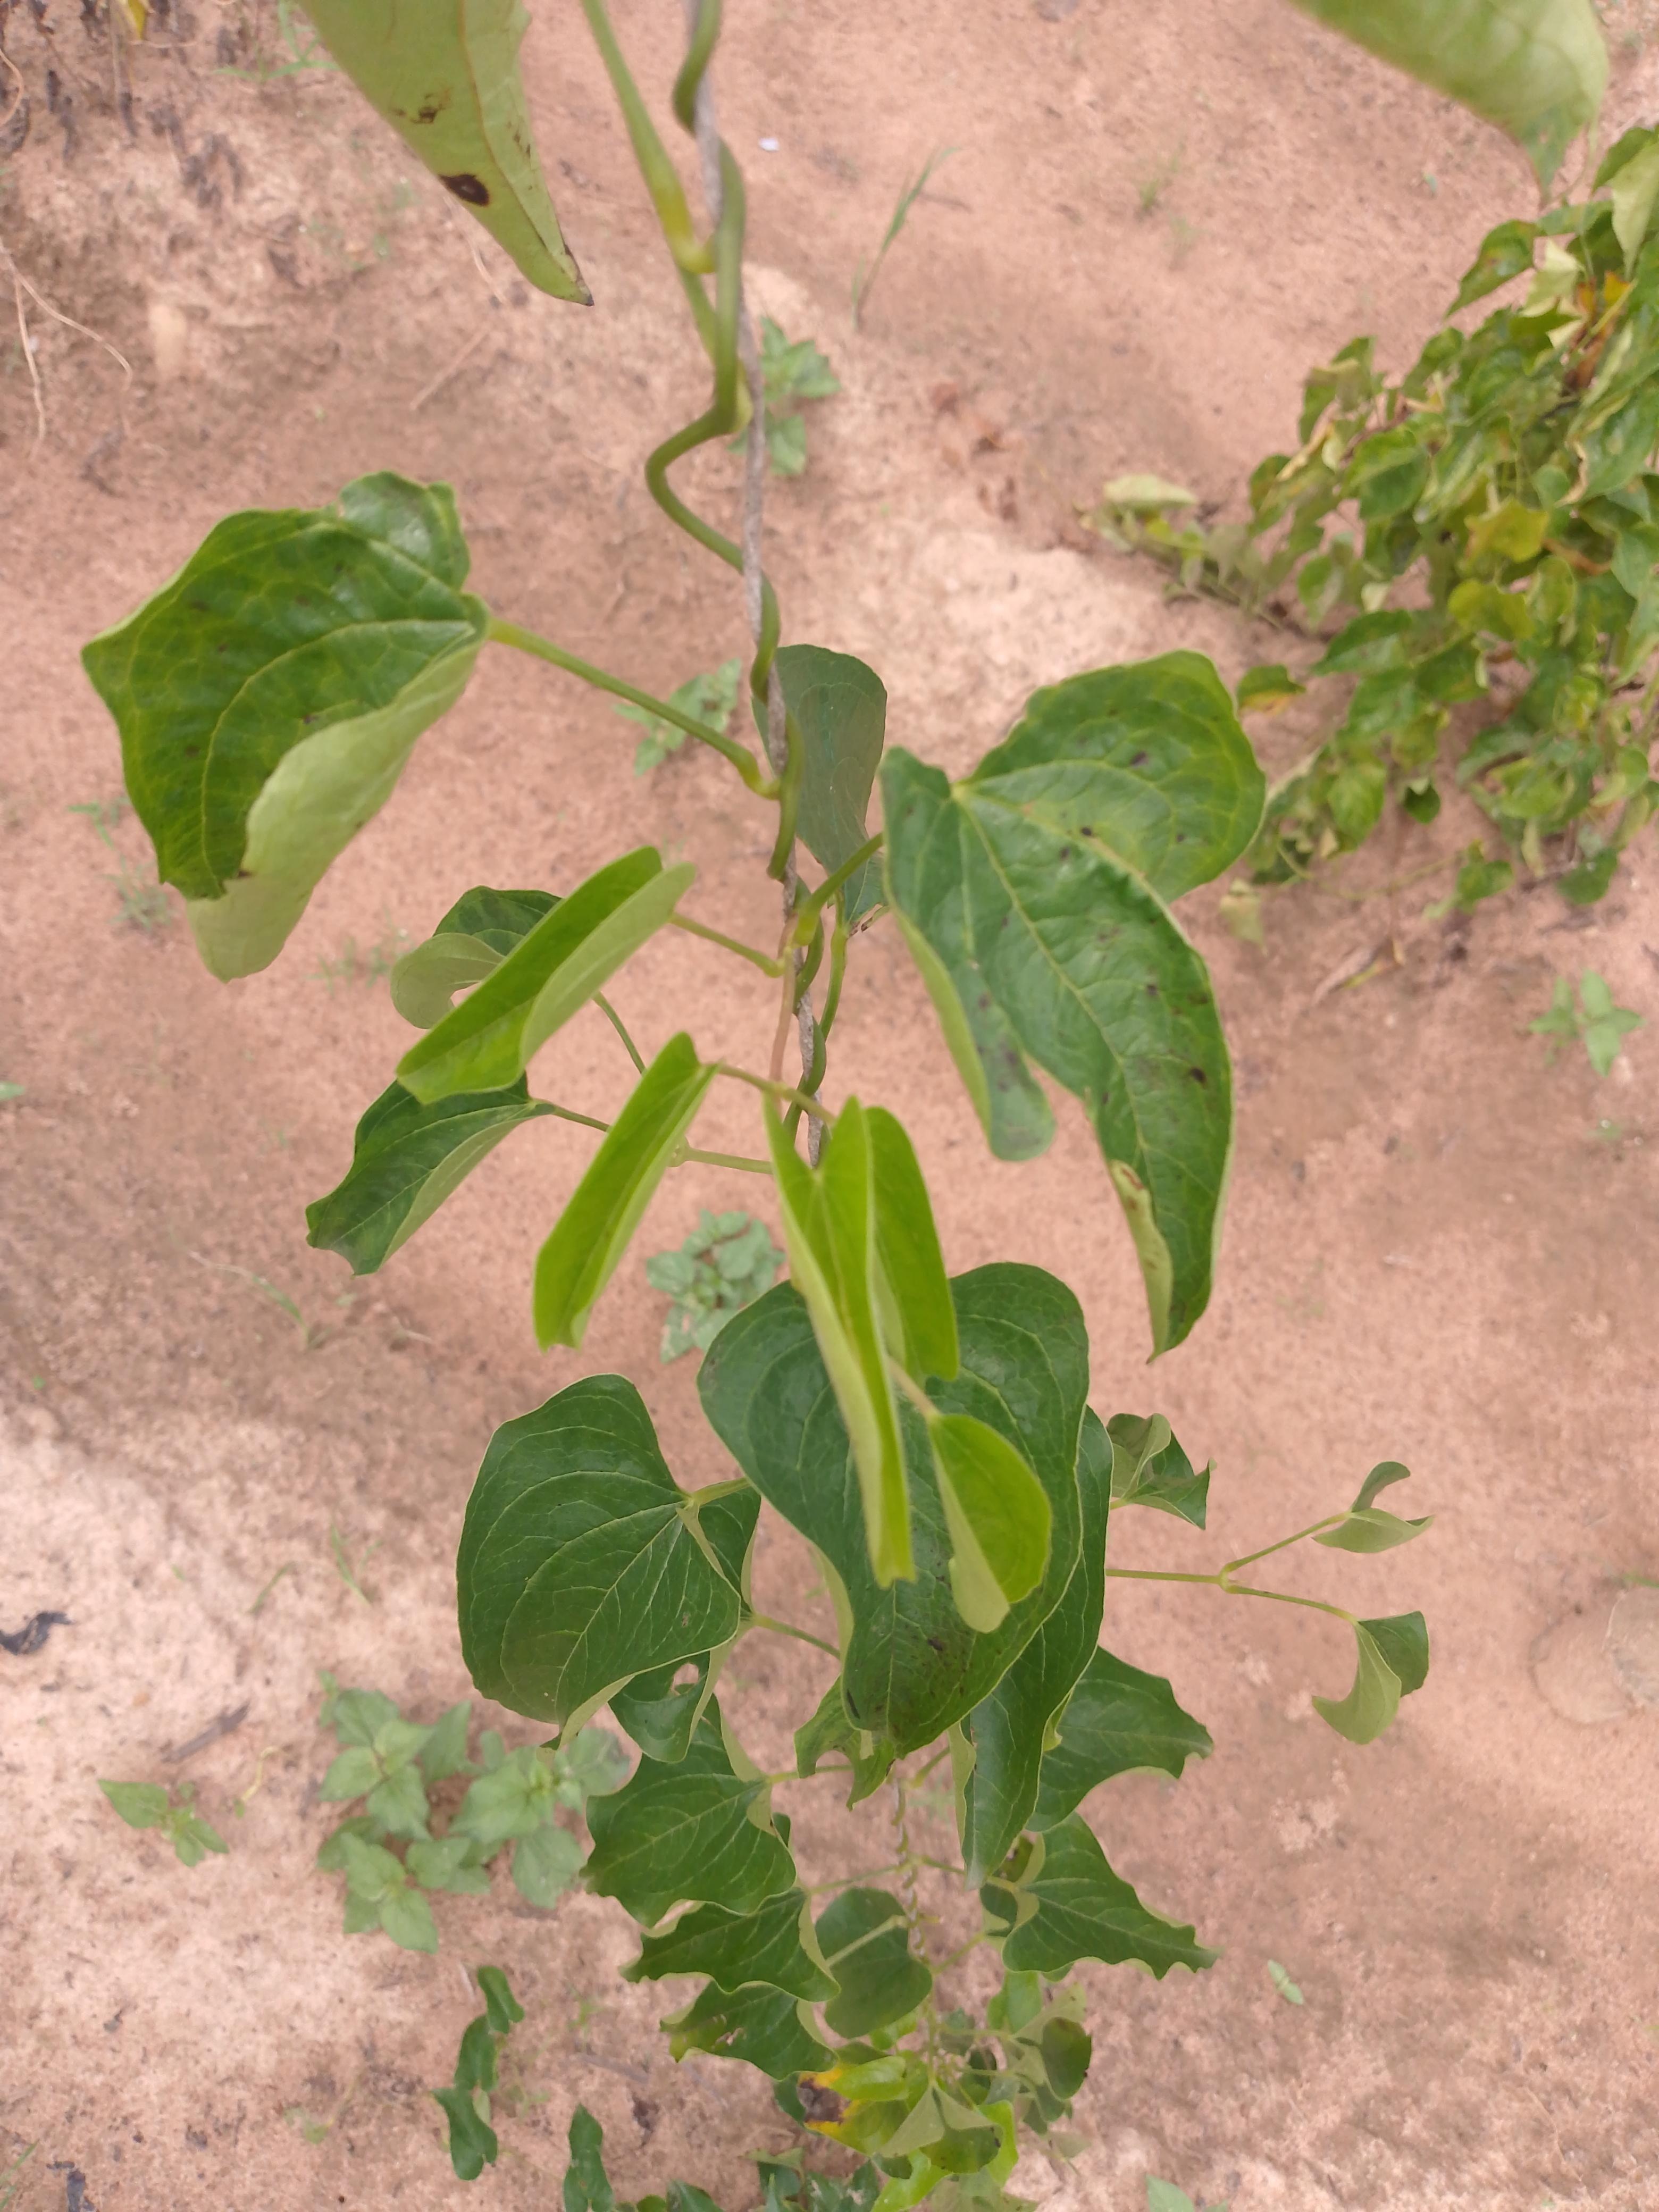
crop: yam
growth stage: vegetative
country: Nigeria
